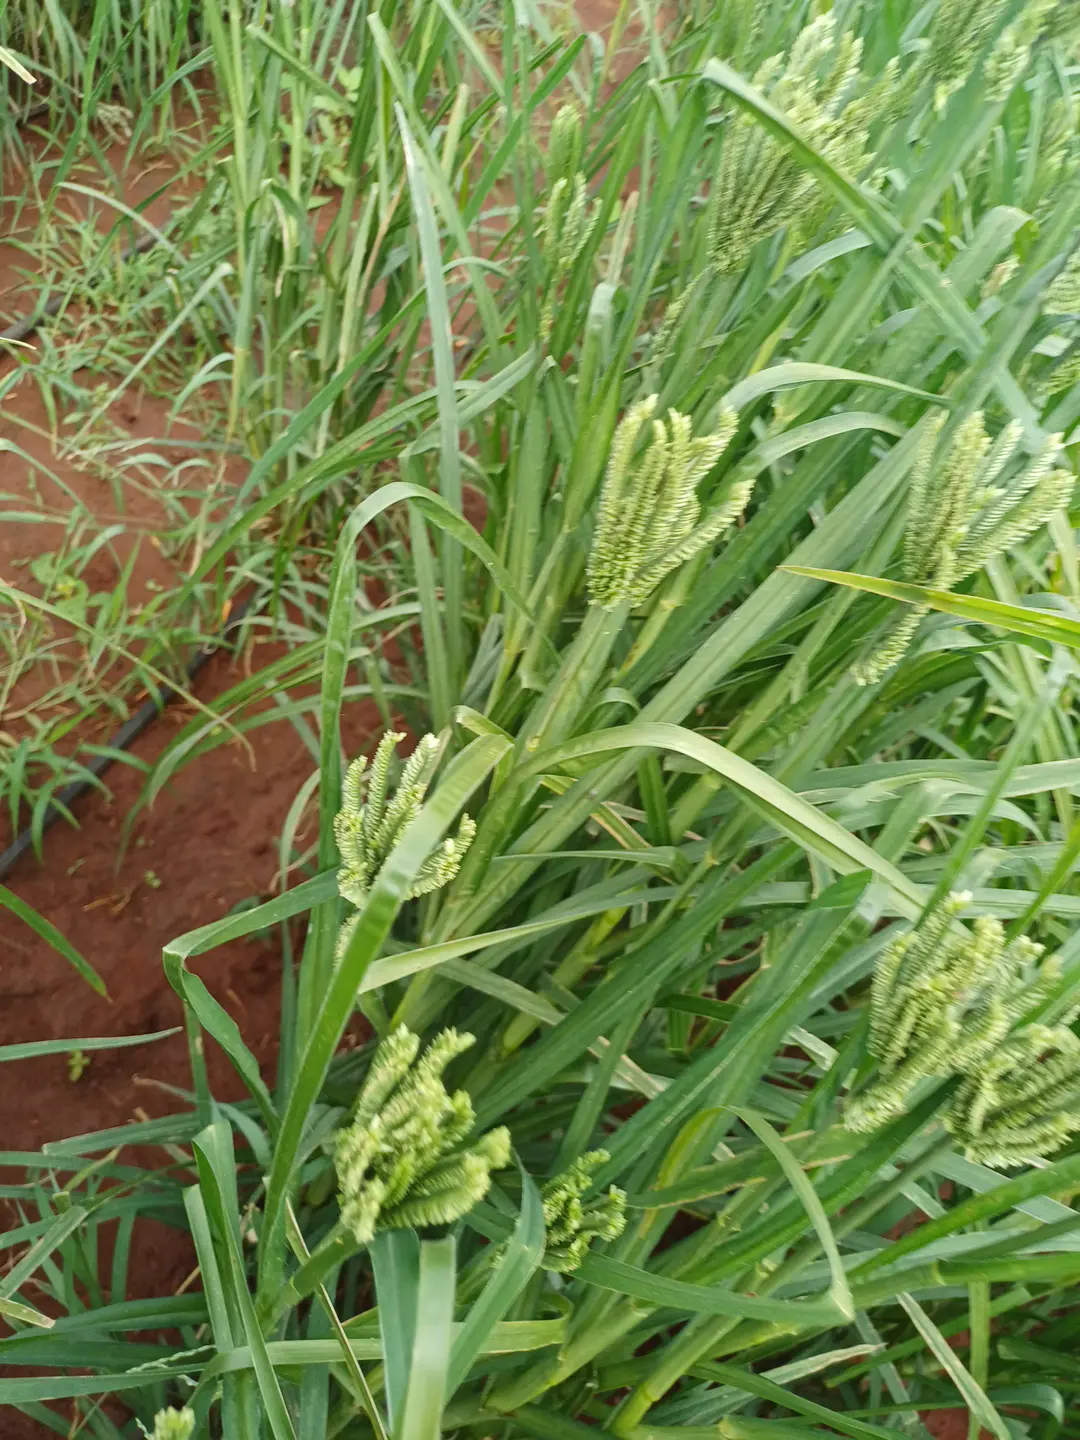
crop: finger millet
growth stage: flowering
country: Kenya
